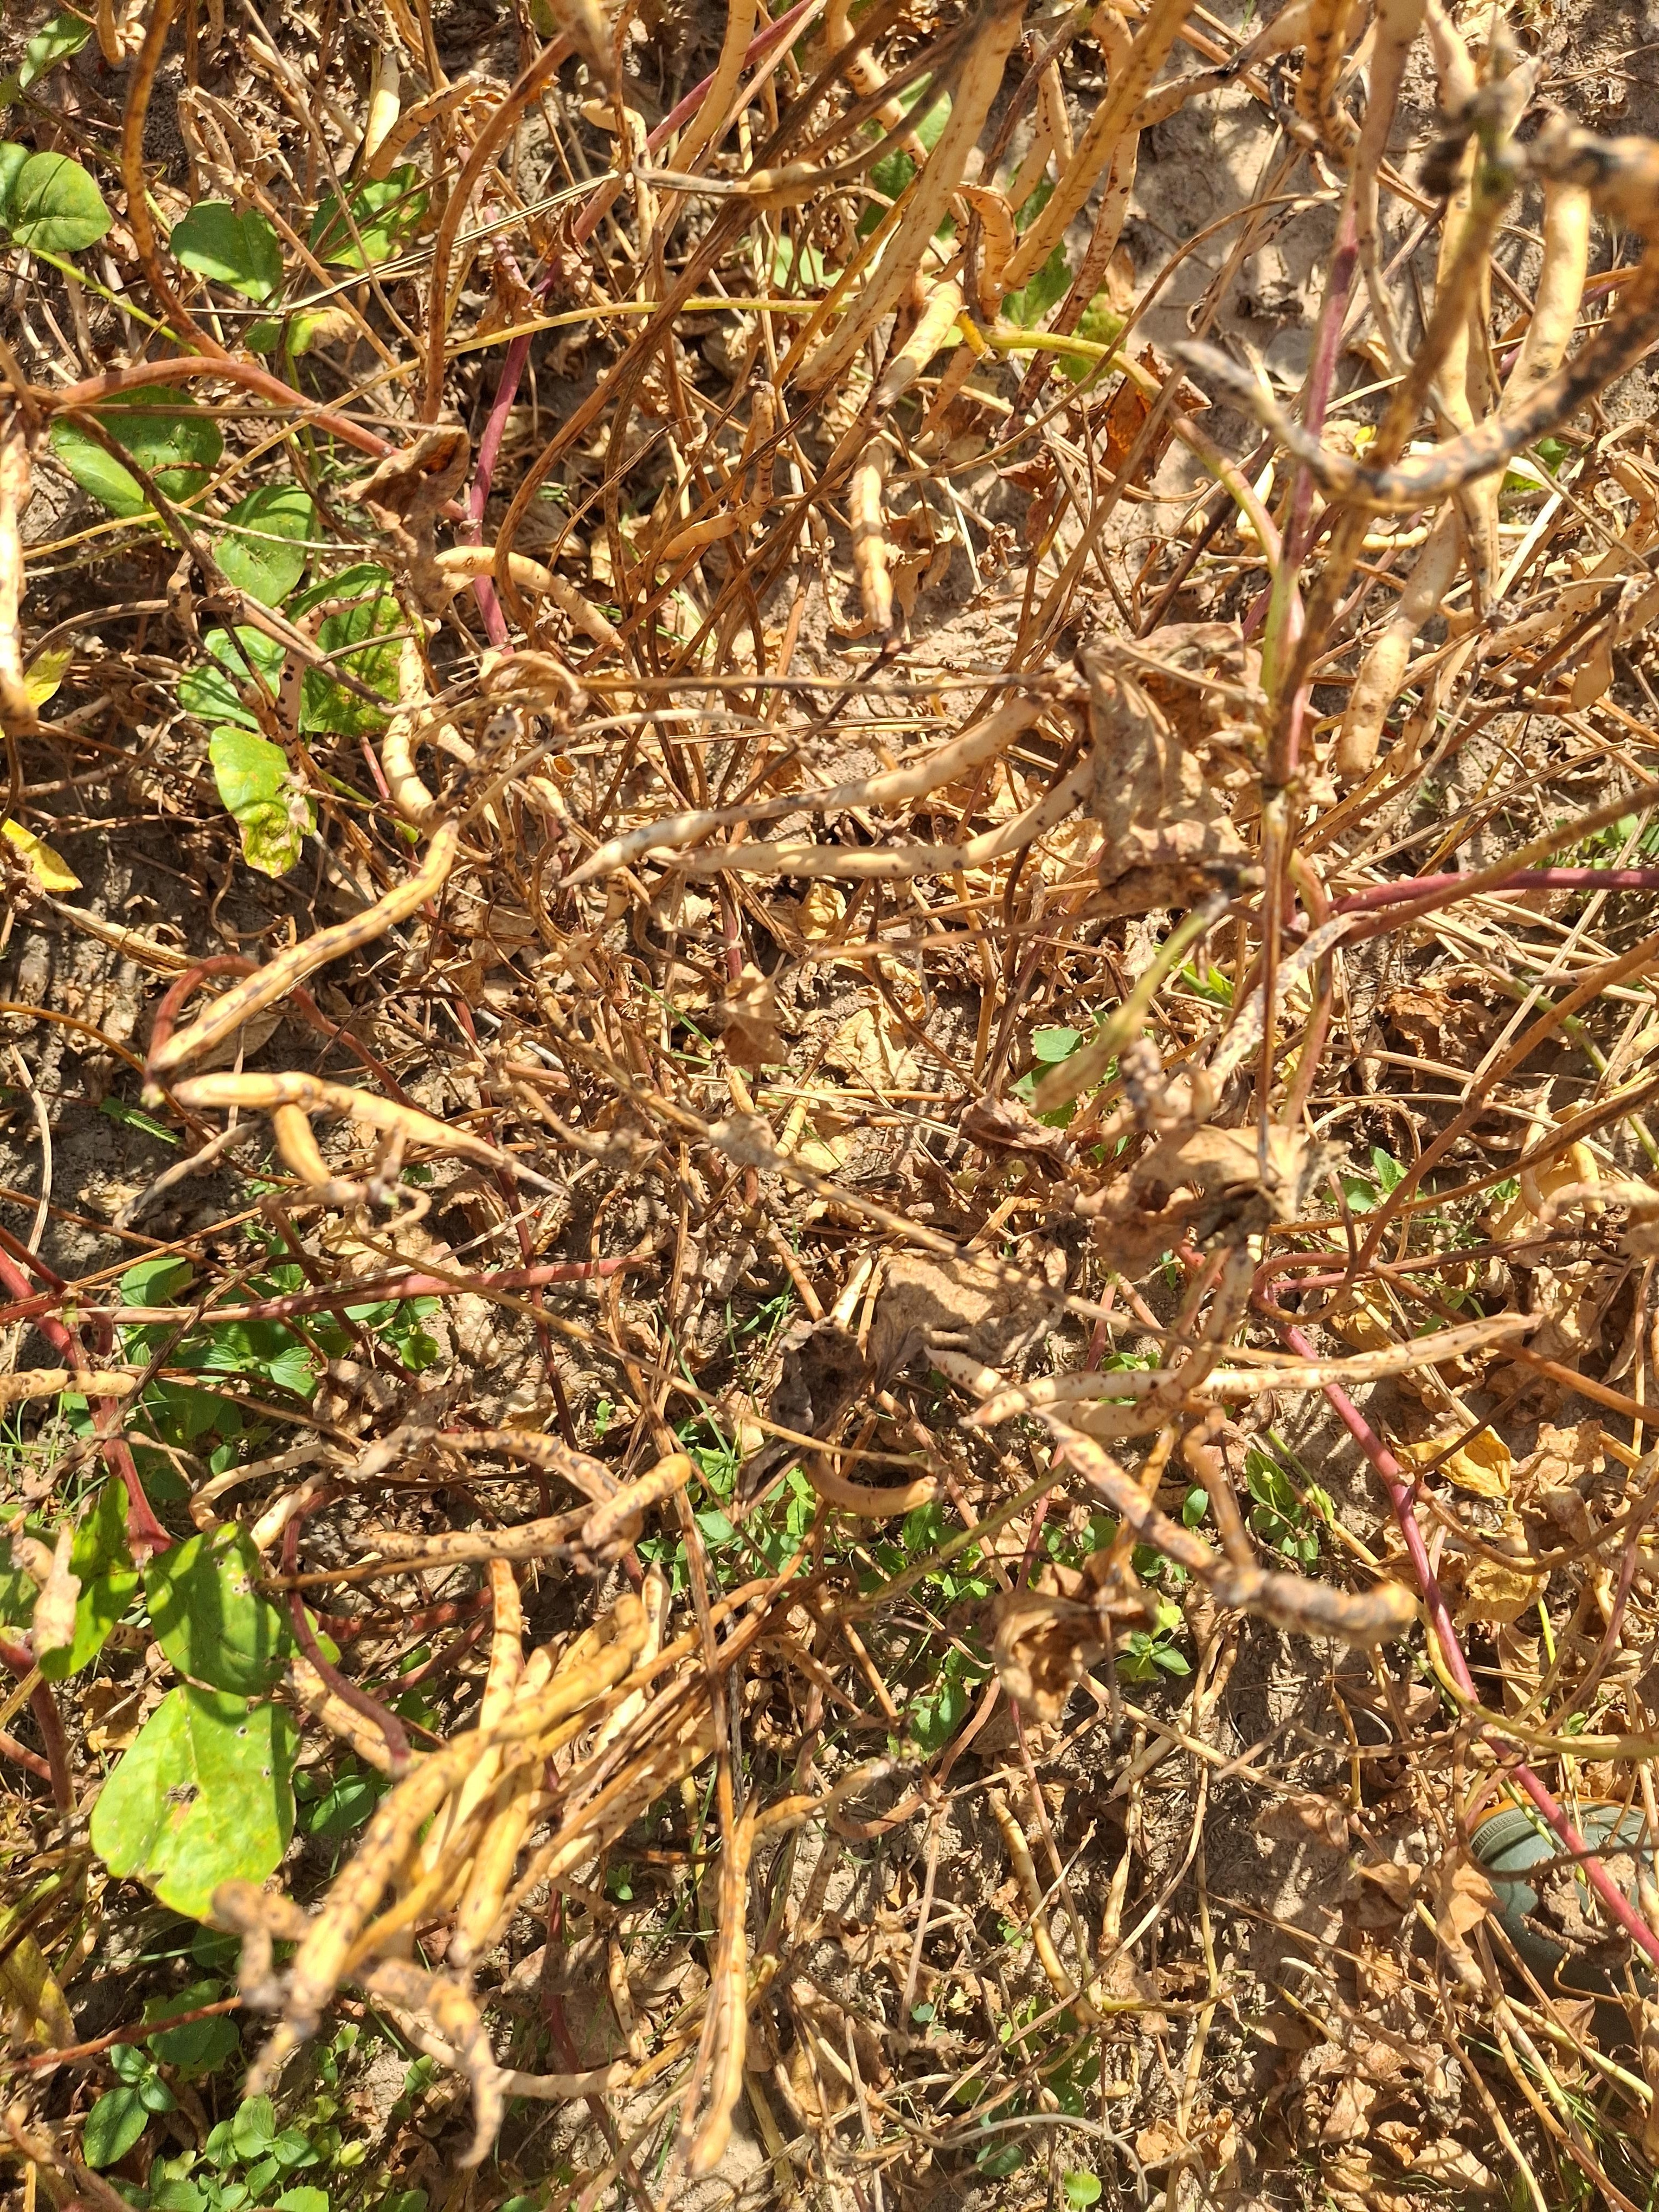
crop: cowpea
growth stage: maturity
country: Nigeria
